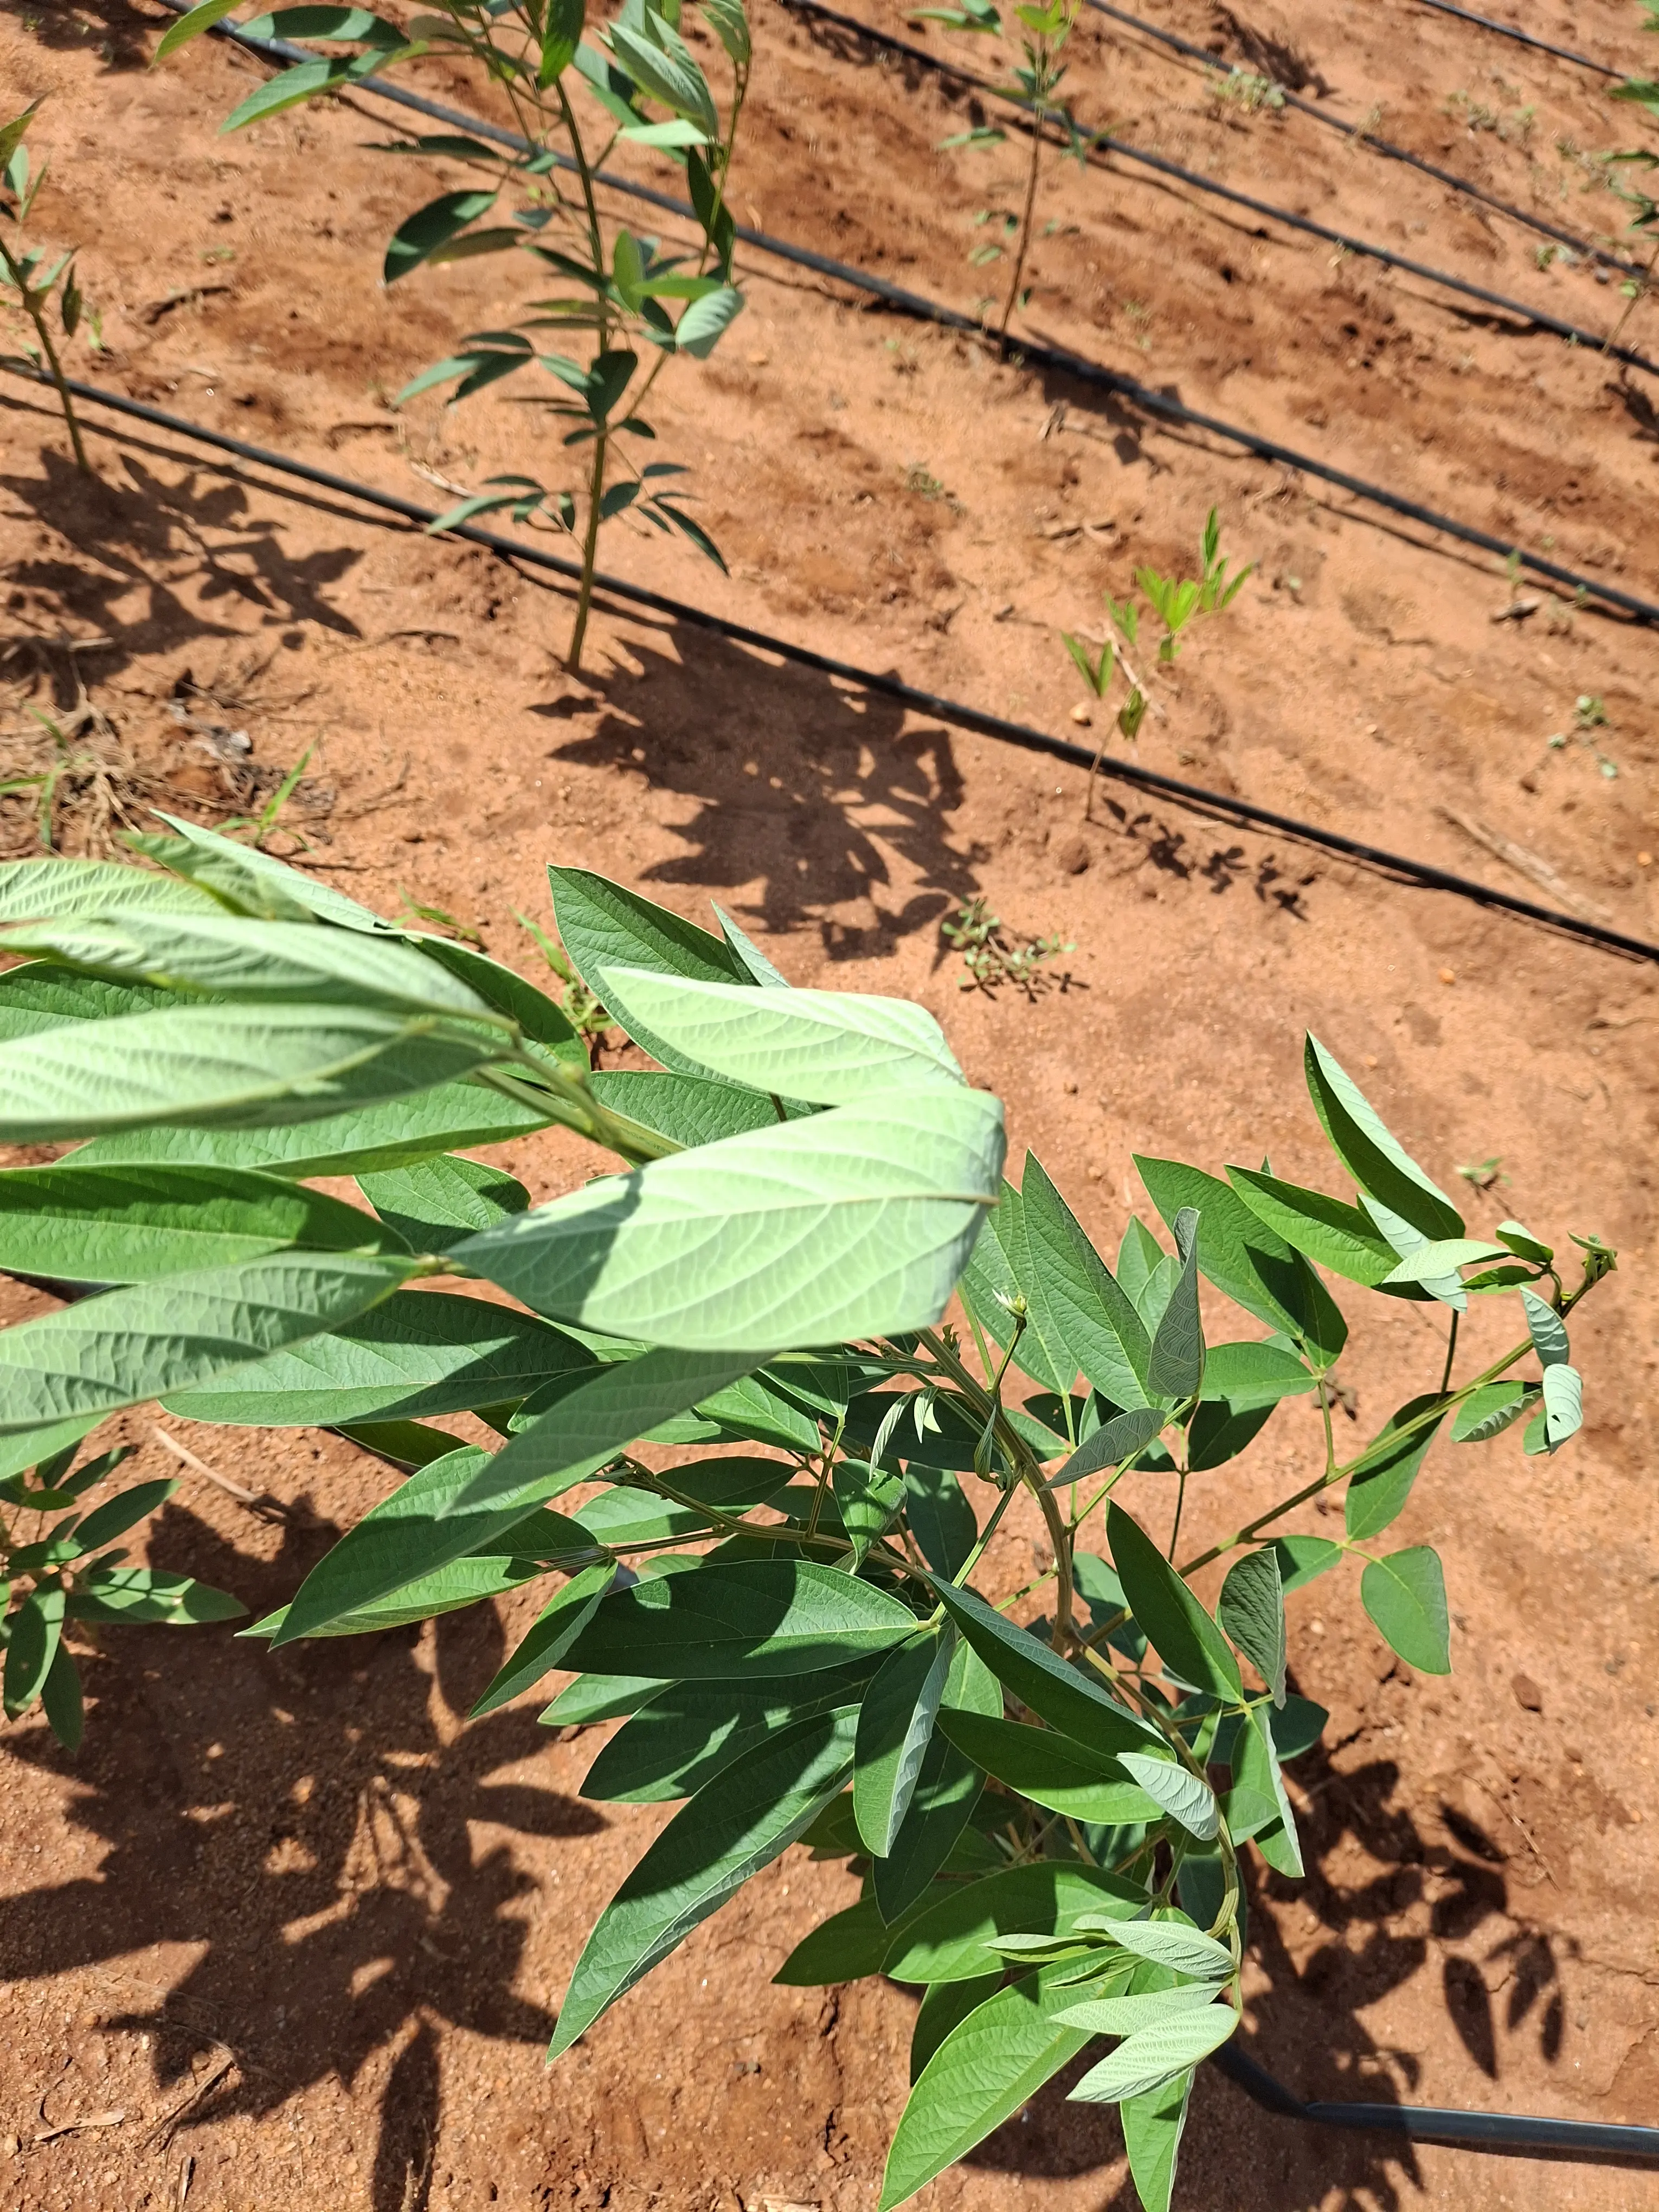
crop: pigeonpea
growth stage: vegetative
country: Kenya
